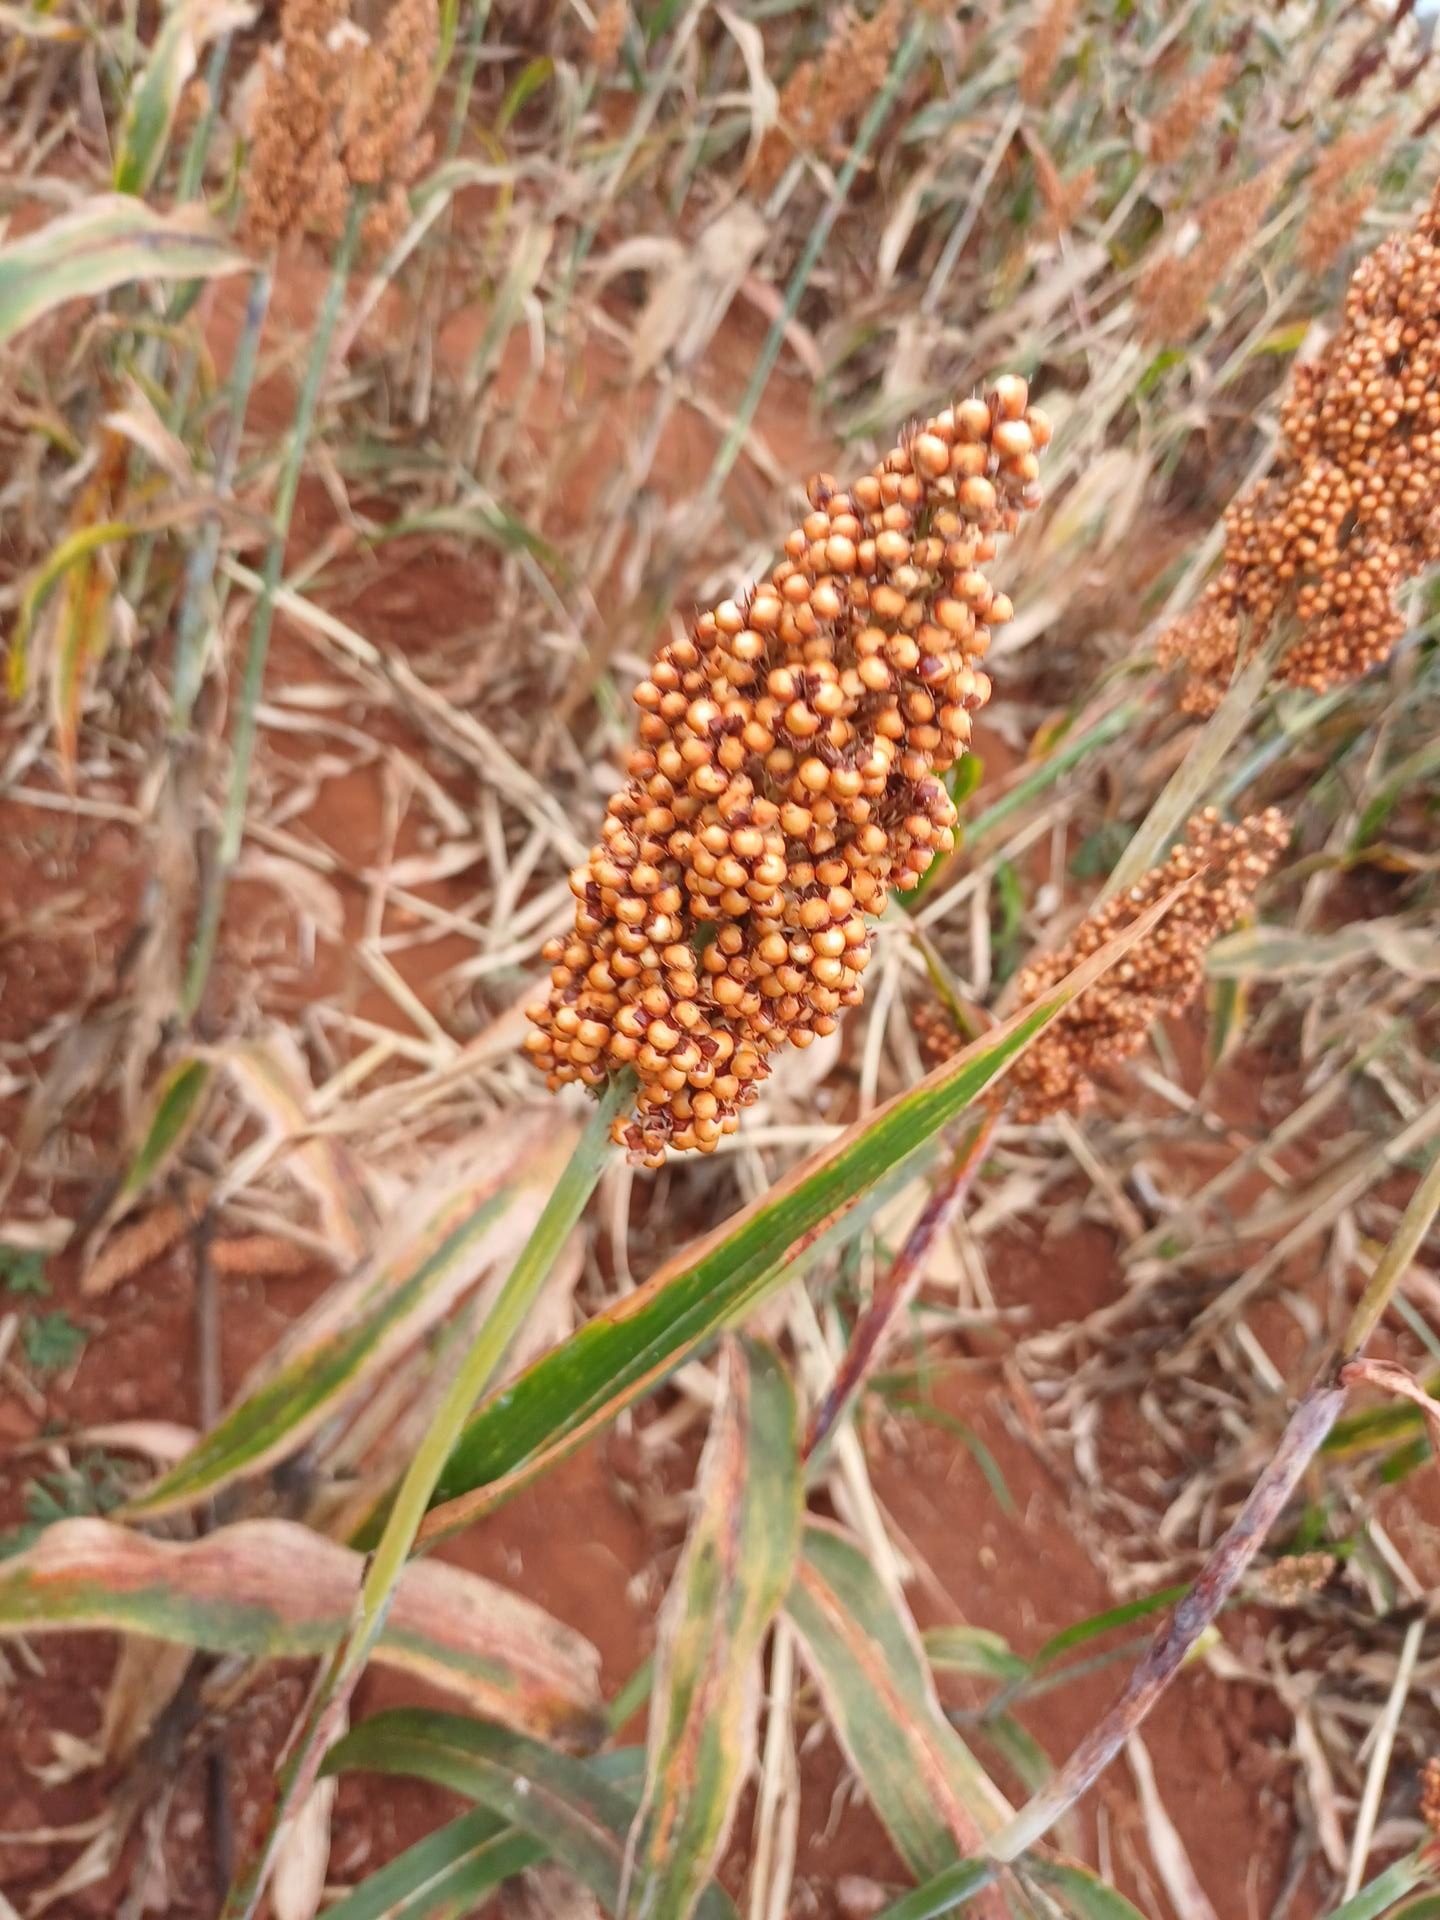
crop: sorghum
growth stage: maturity
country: Kenya
